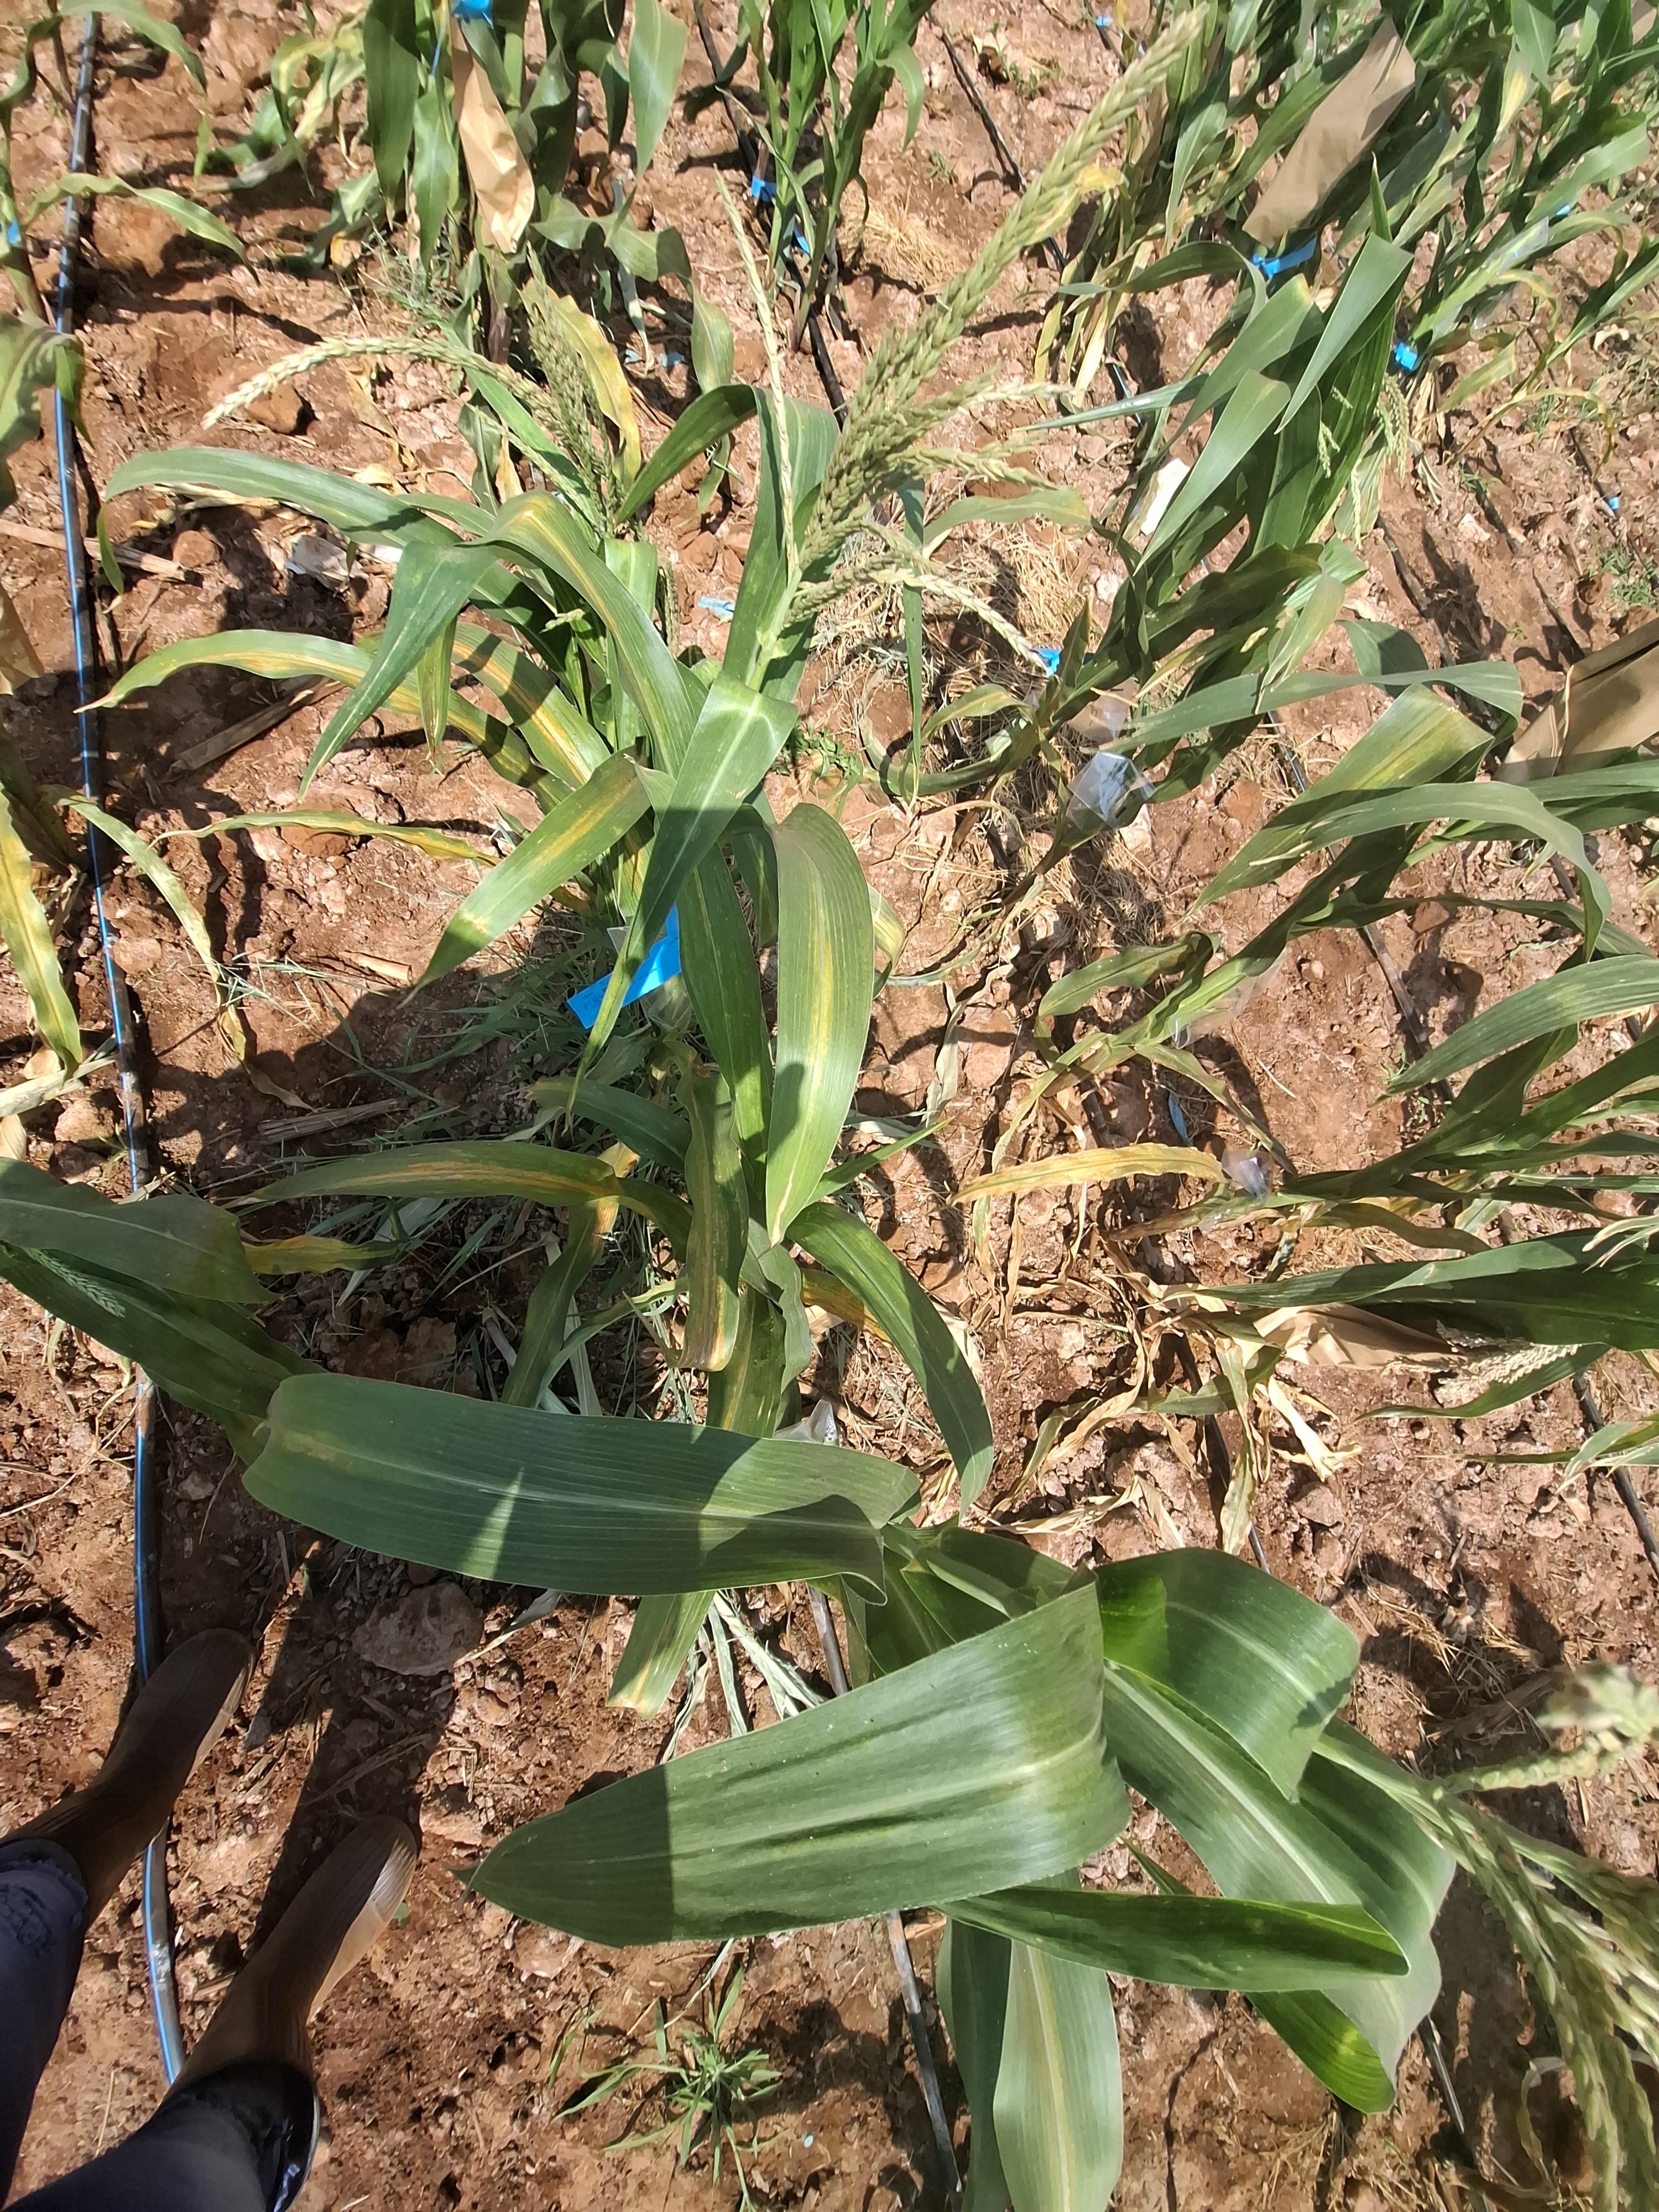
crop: maize
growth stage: flowering
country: Kenya
